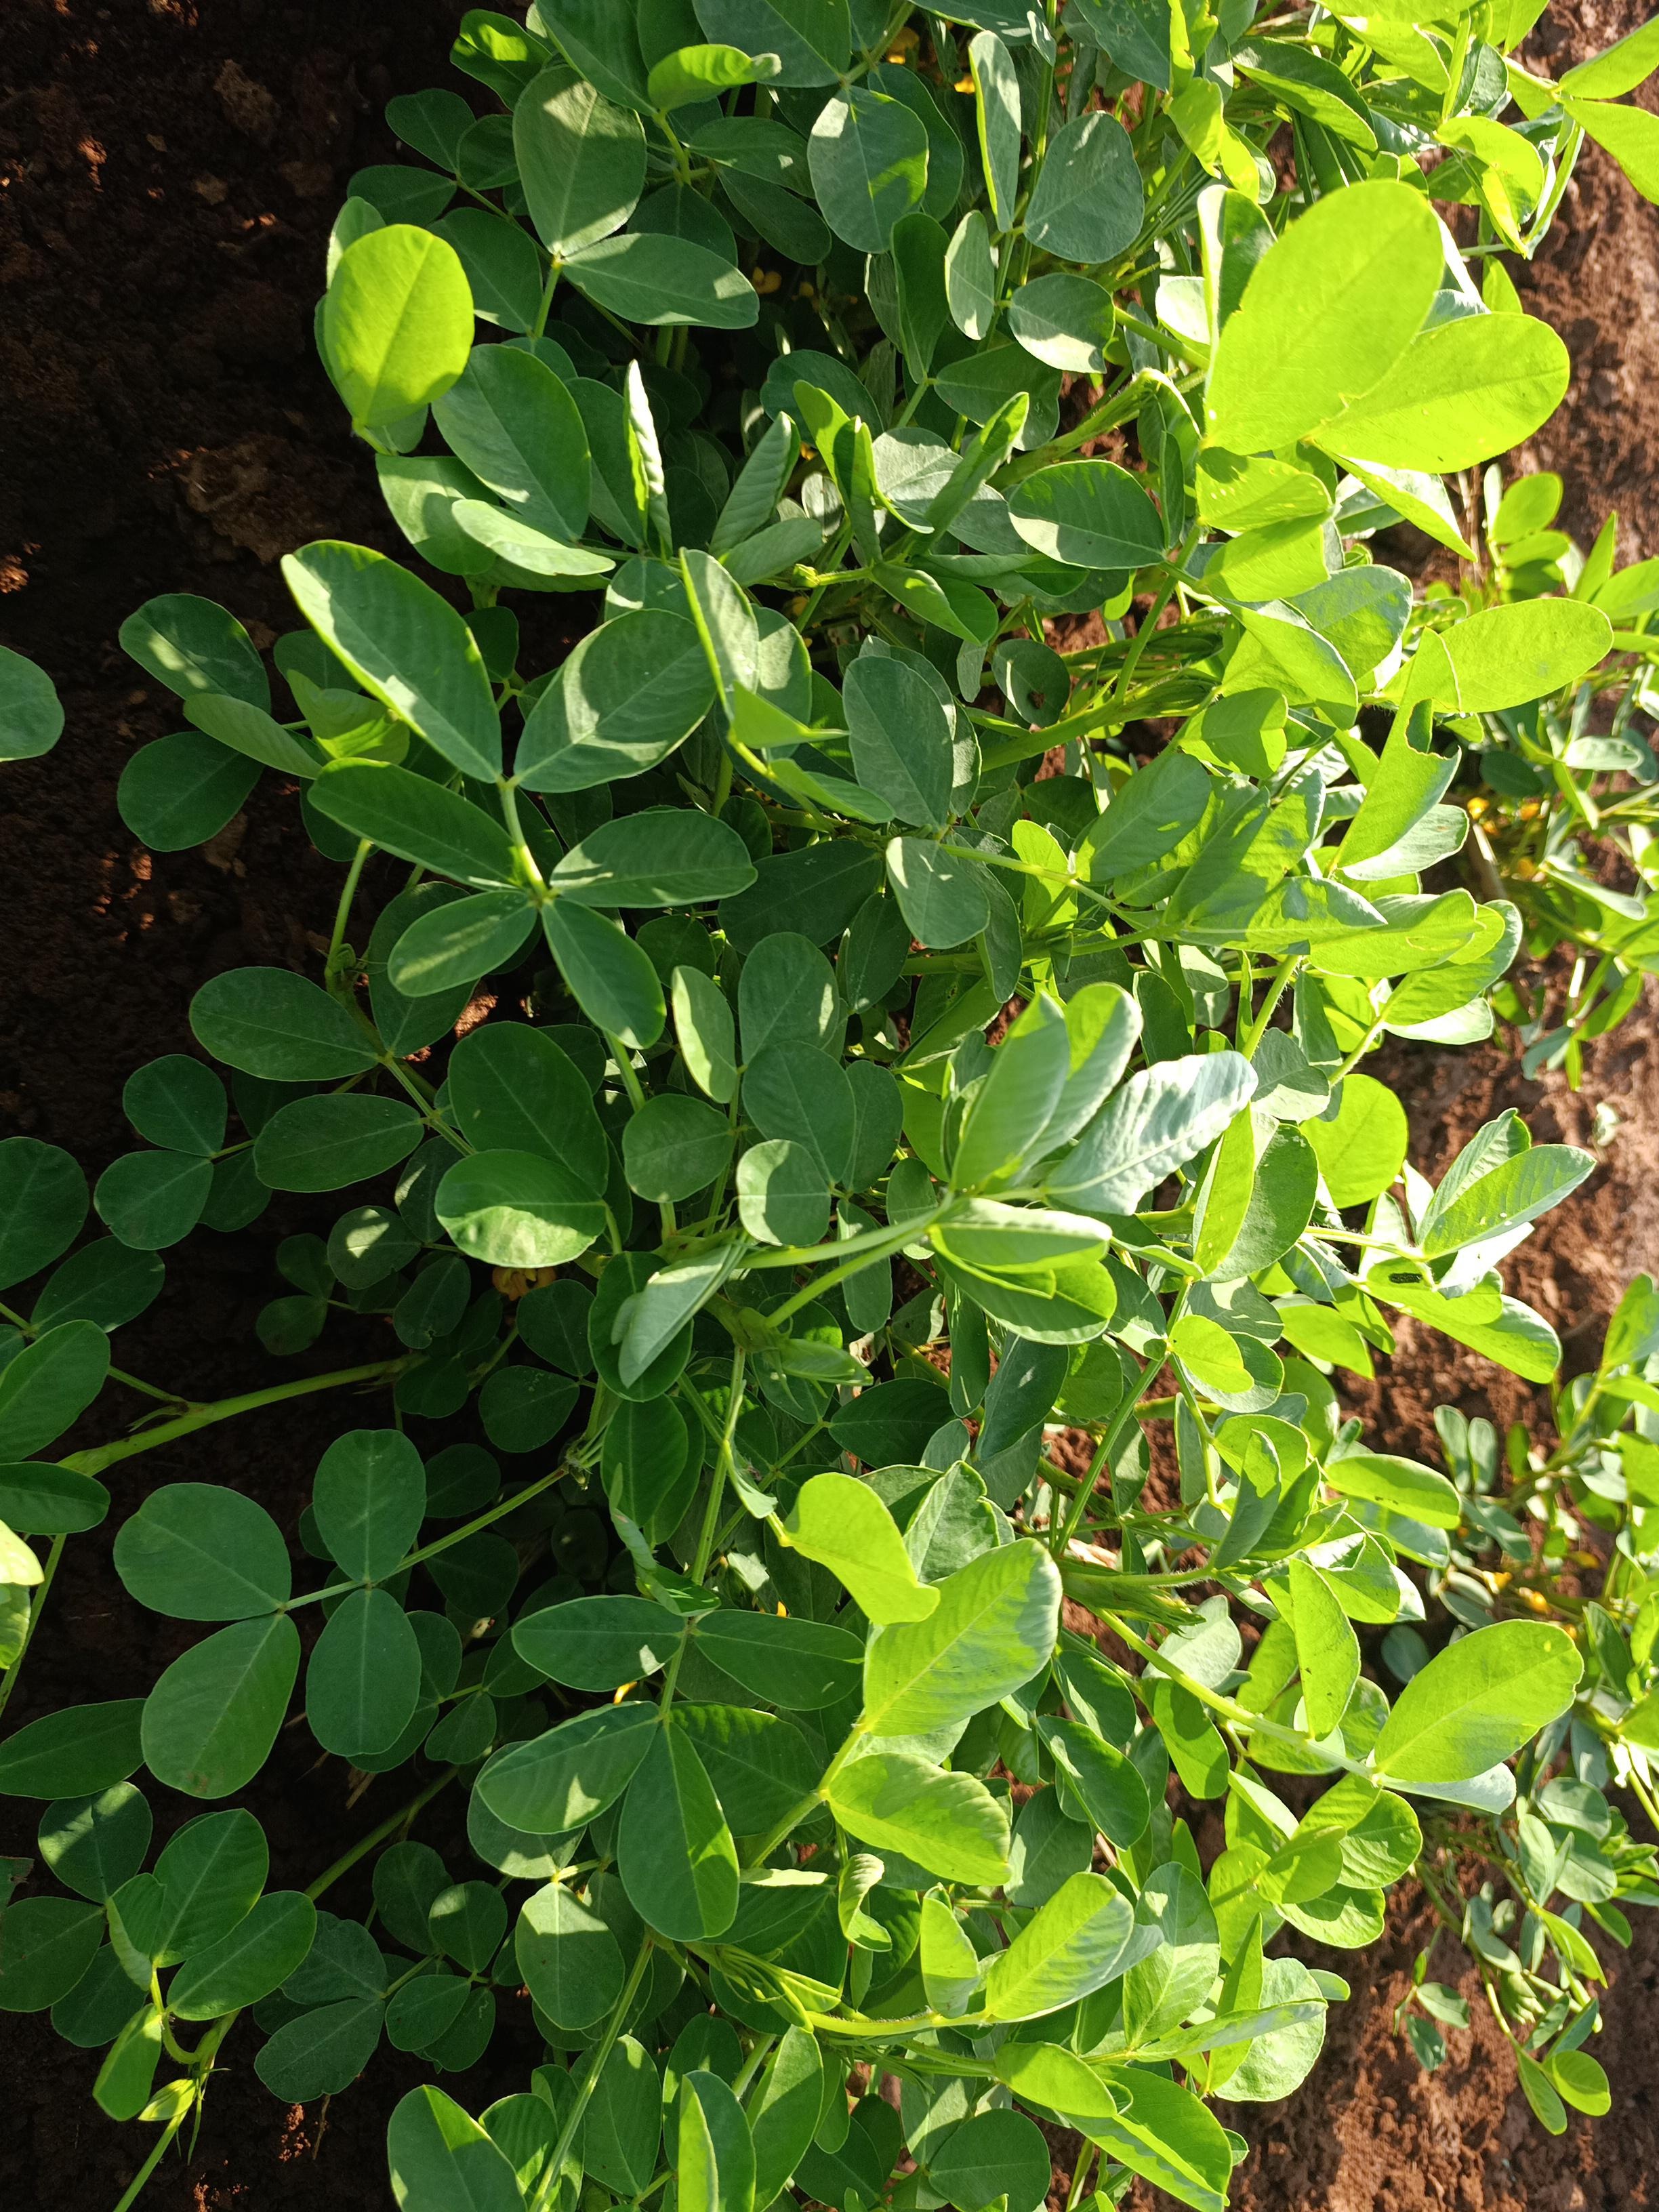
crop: groundnut
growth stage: vegetative
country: Kenya
